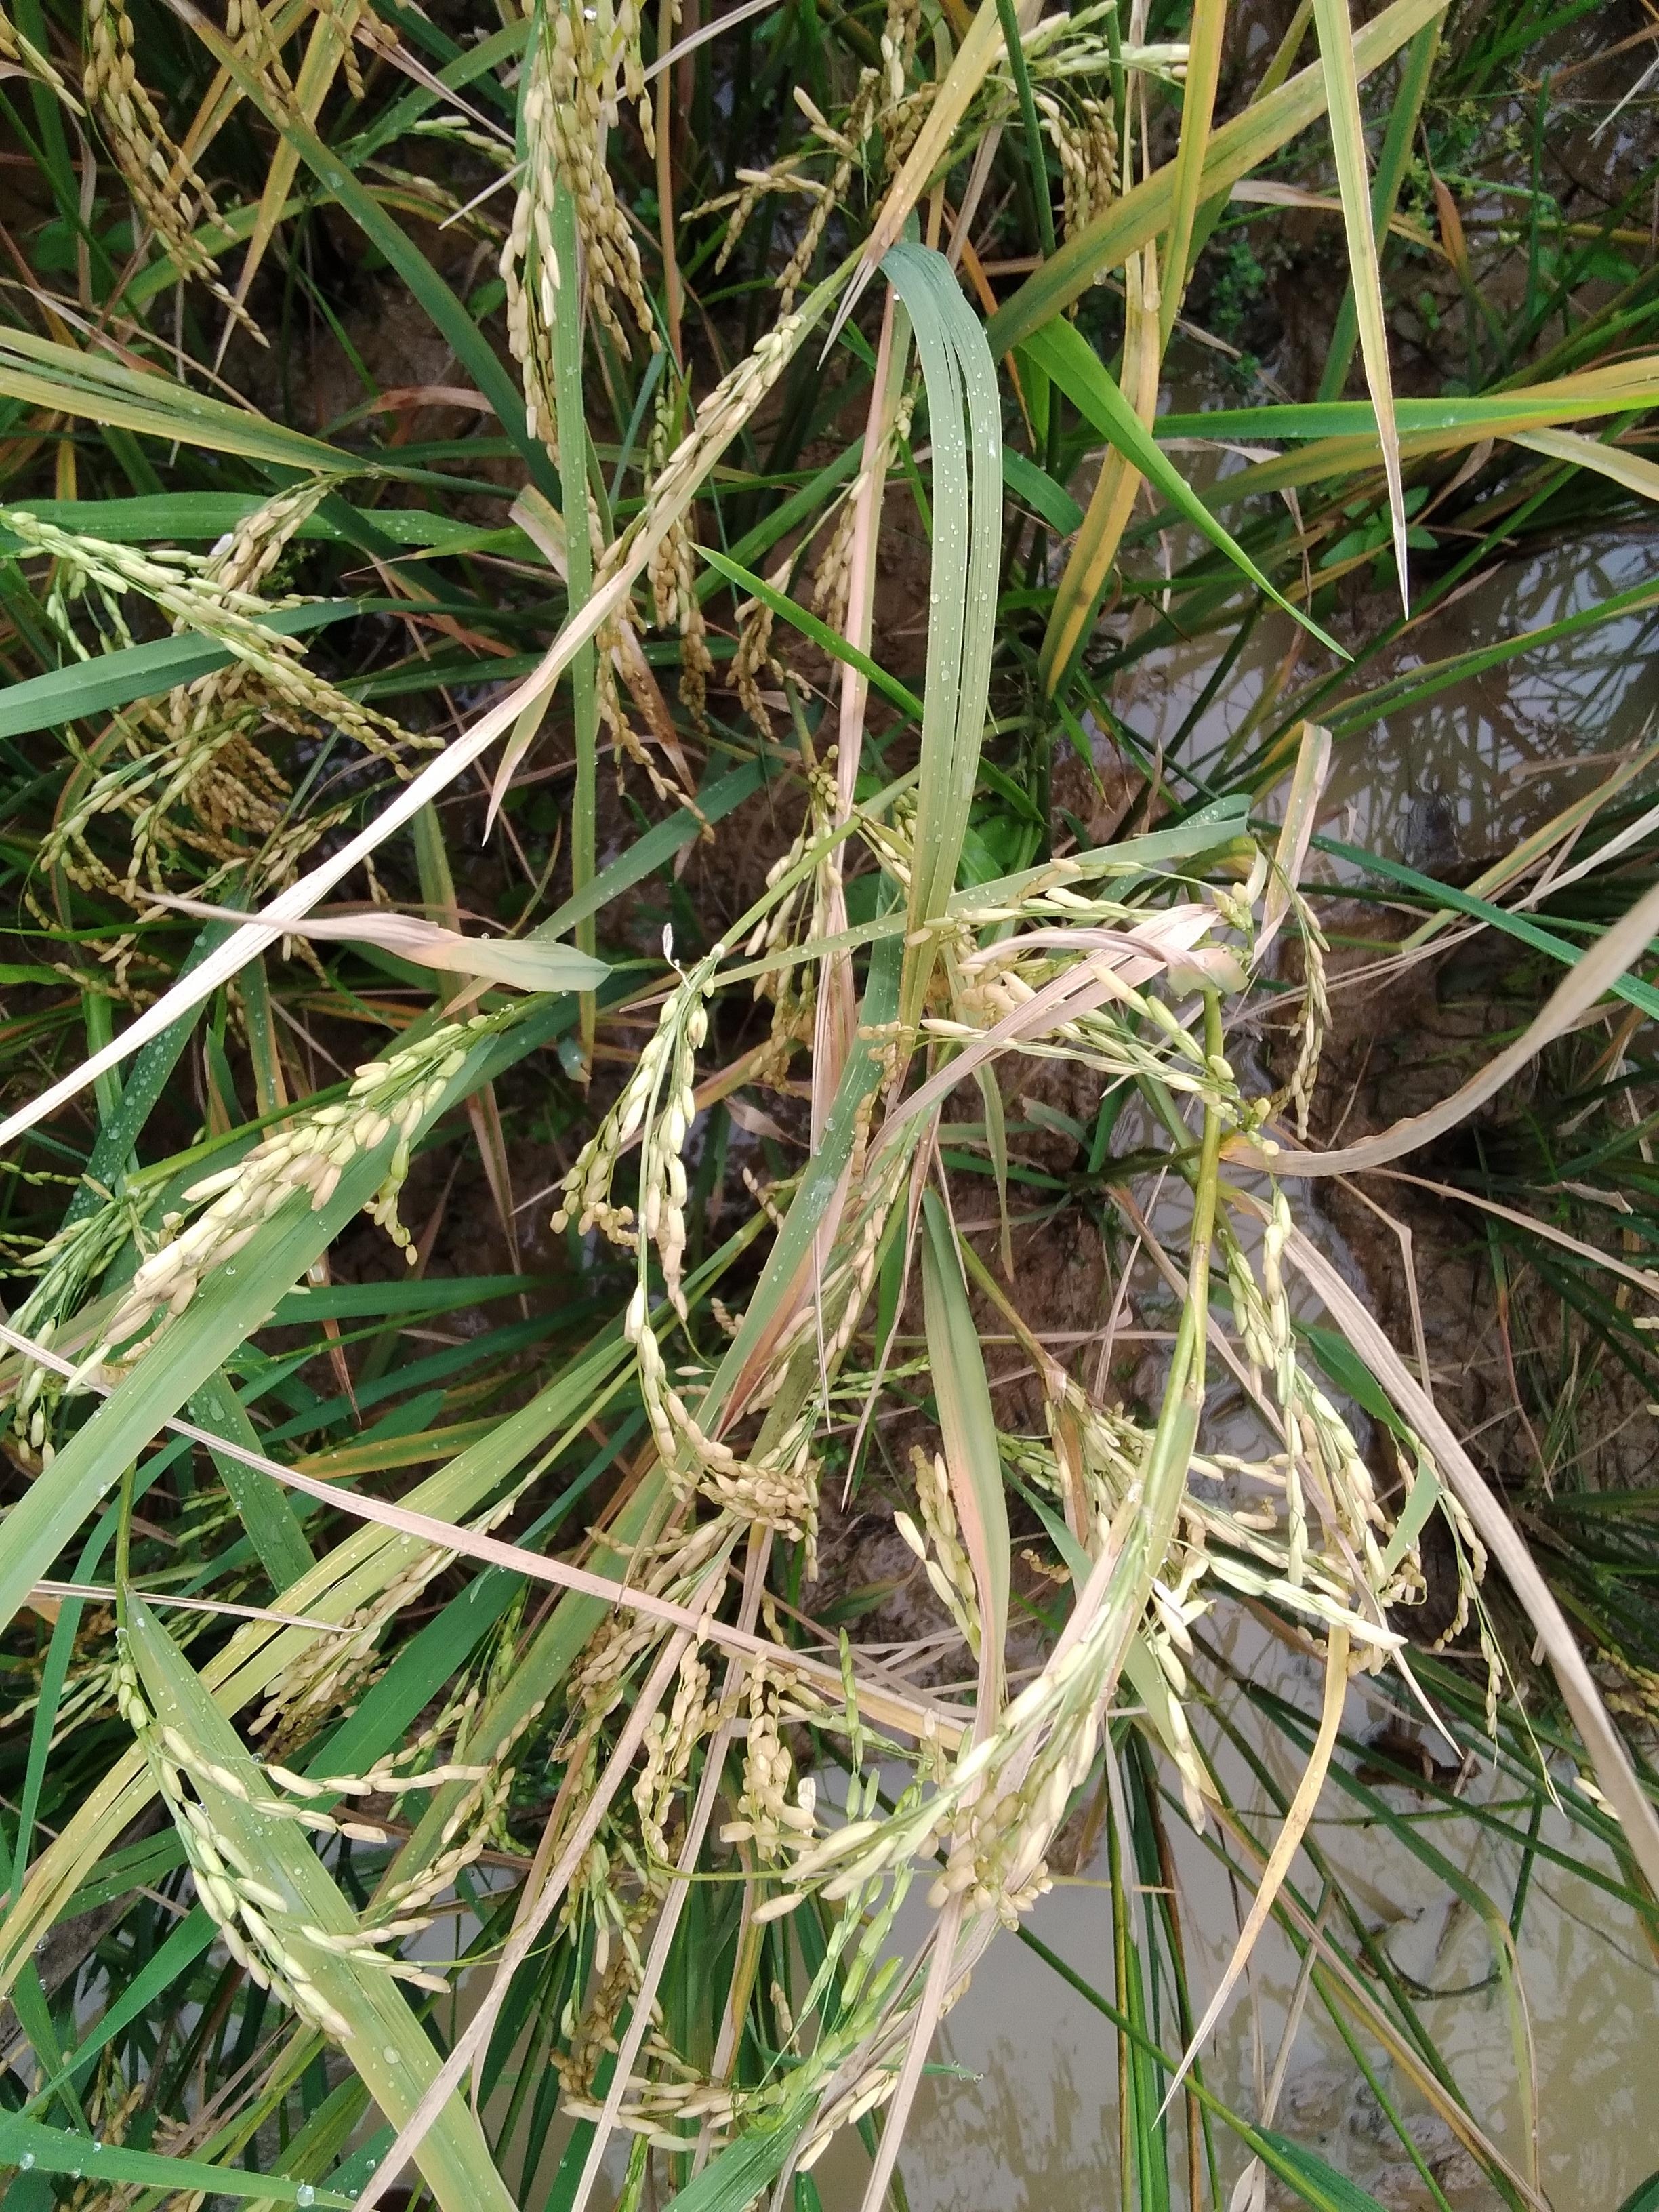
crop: rice
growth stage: ripening
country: Nigeria
